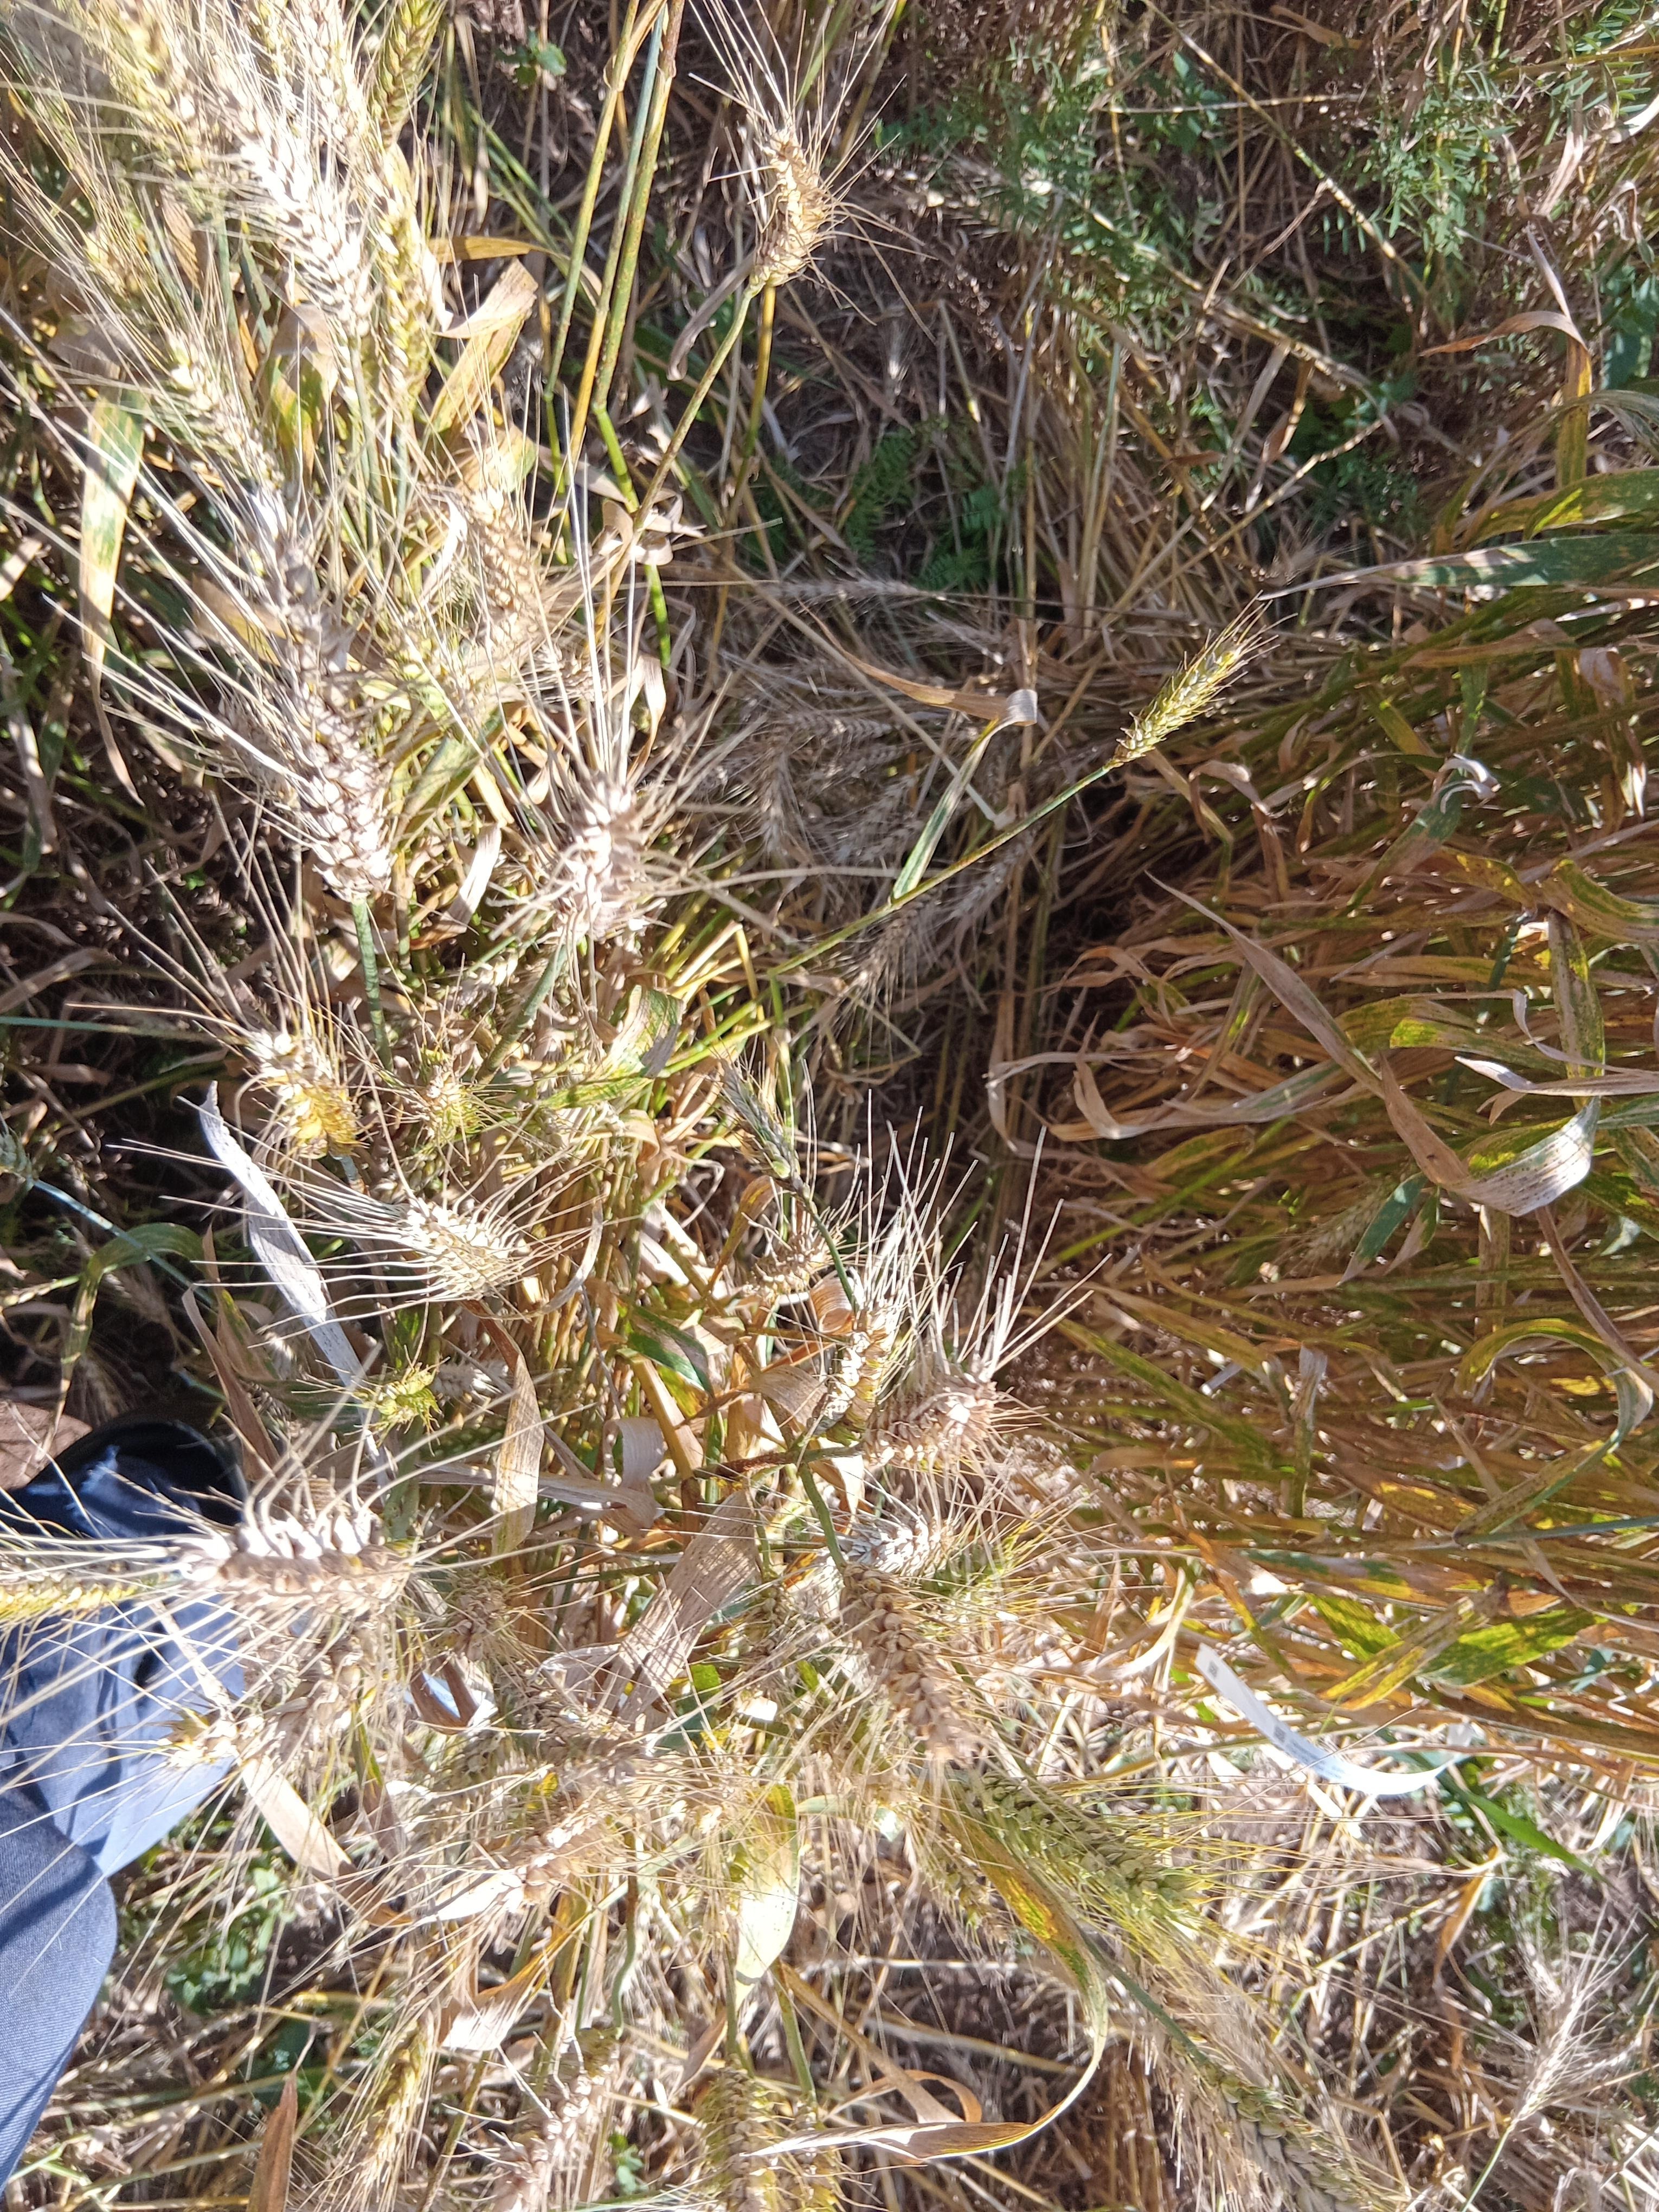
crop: wheat
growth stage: maturity
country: Kenya
